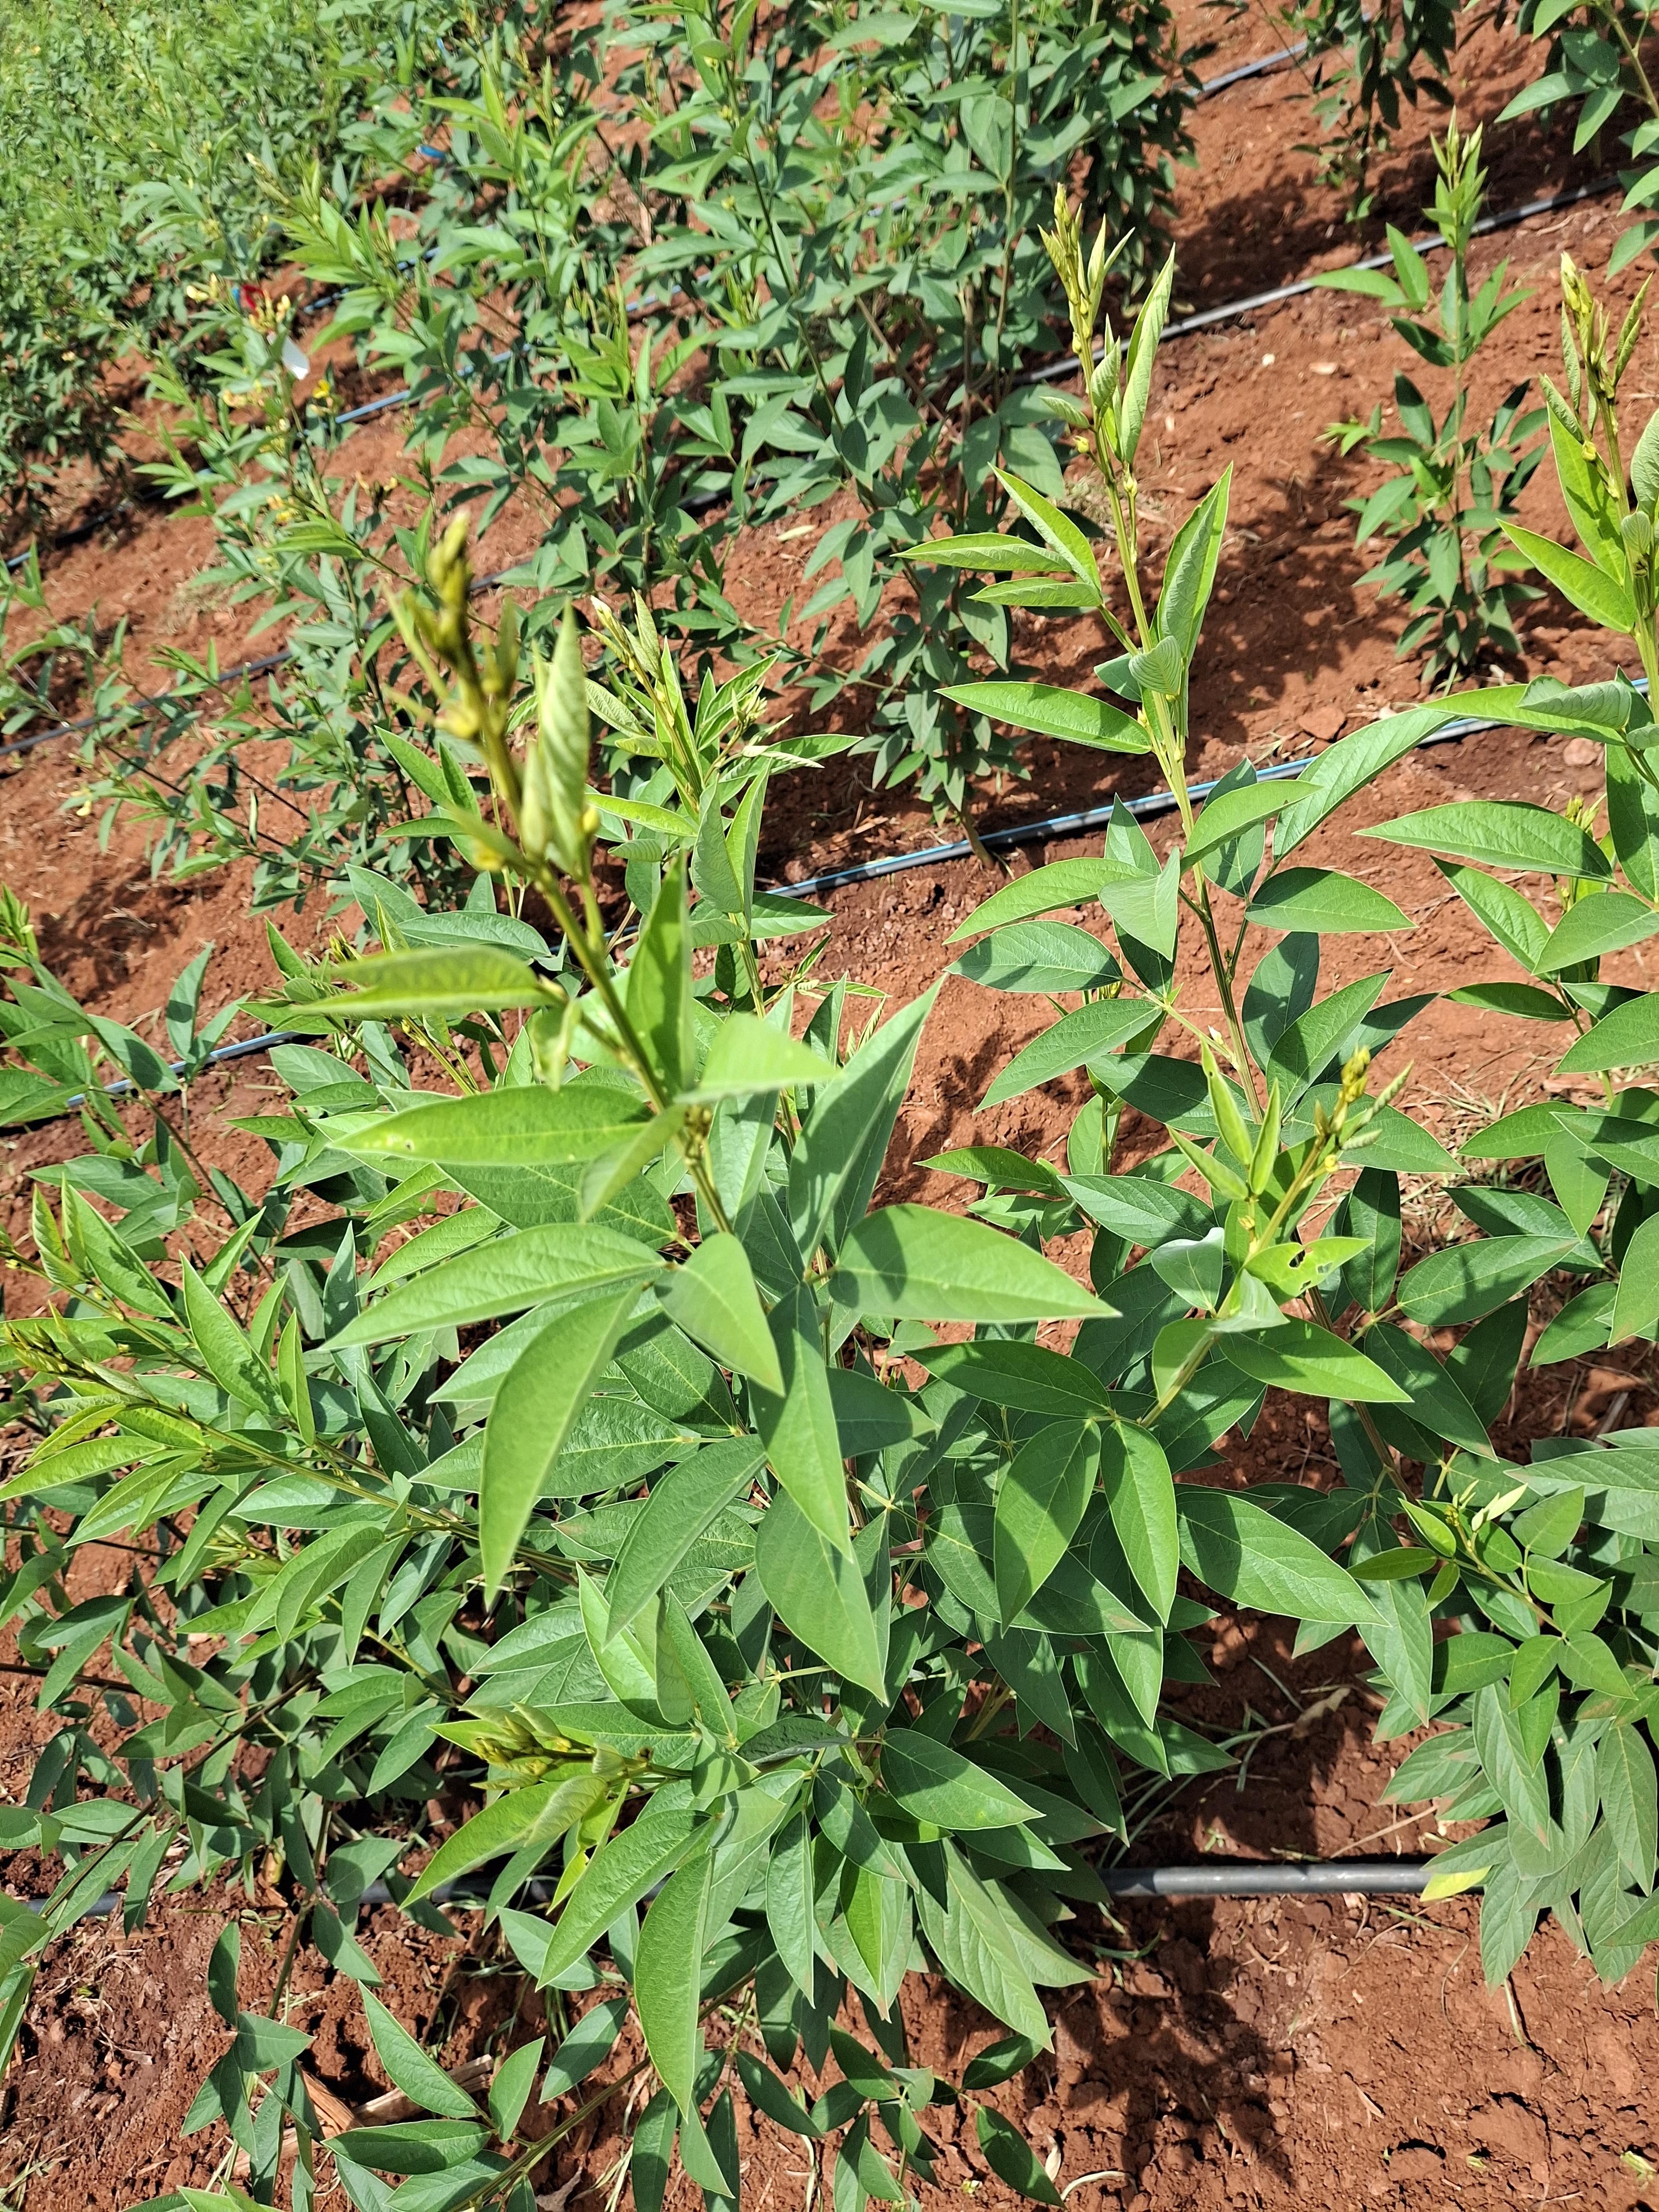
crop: pigeonpea
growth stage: flowering
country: Kenya
